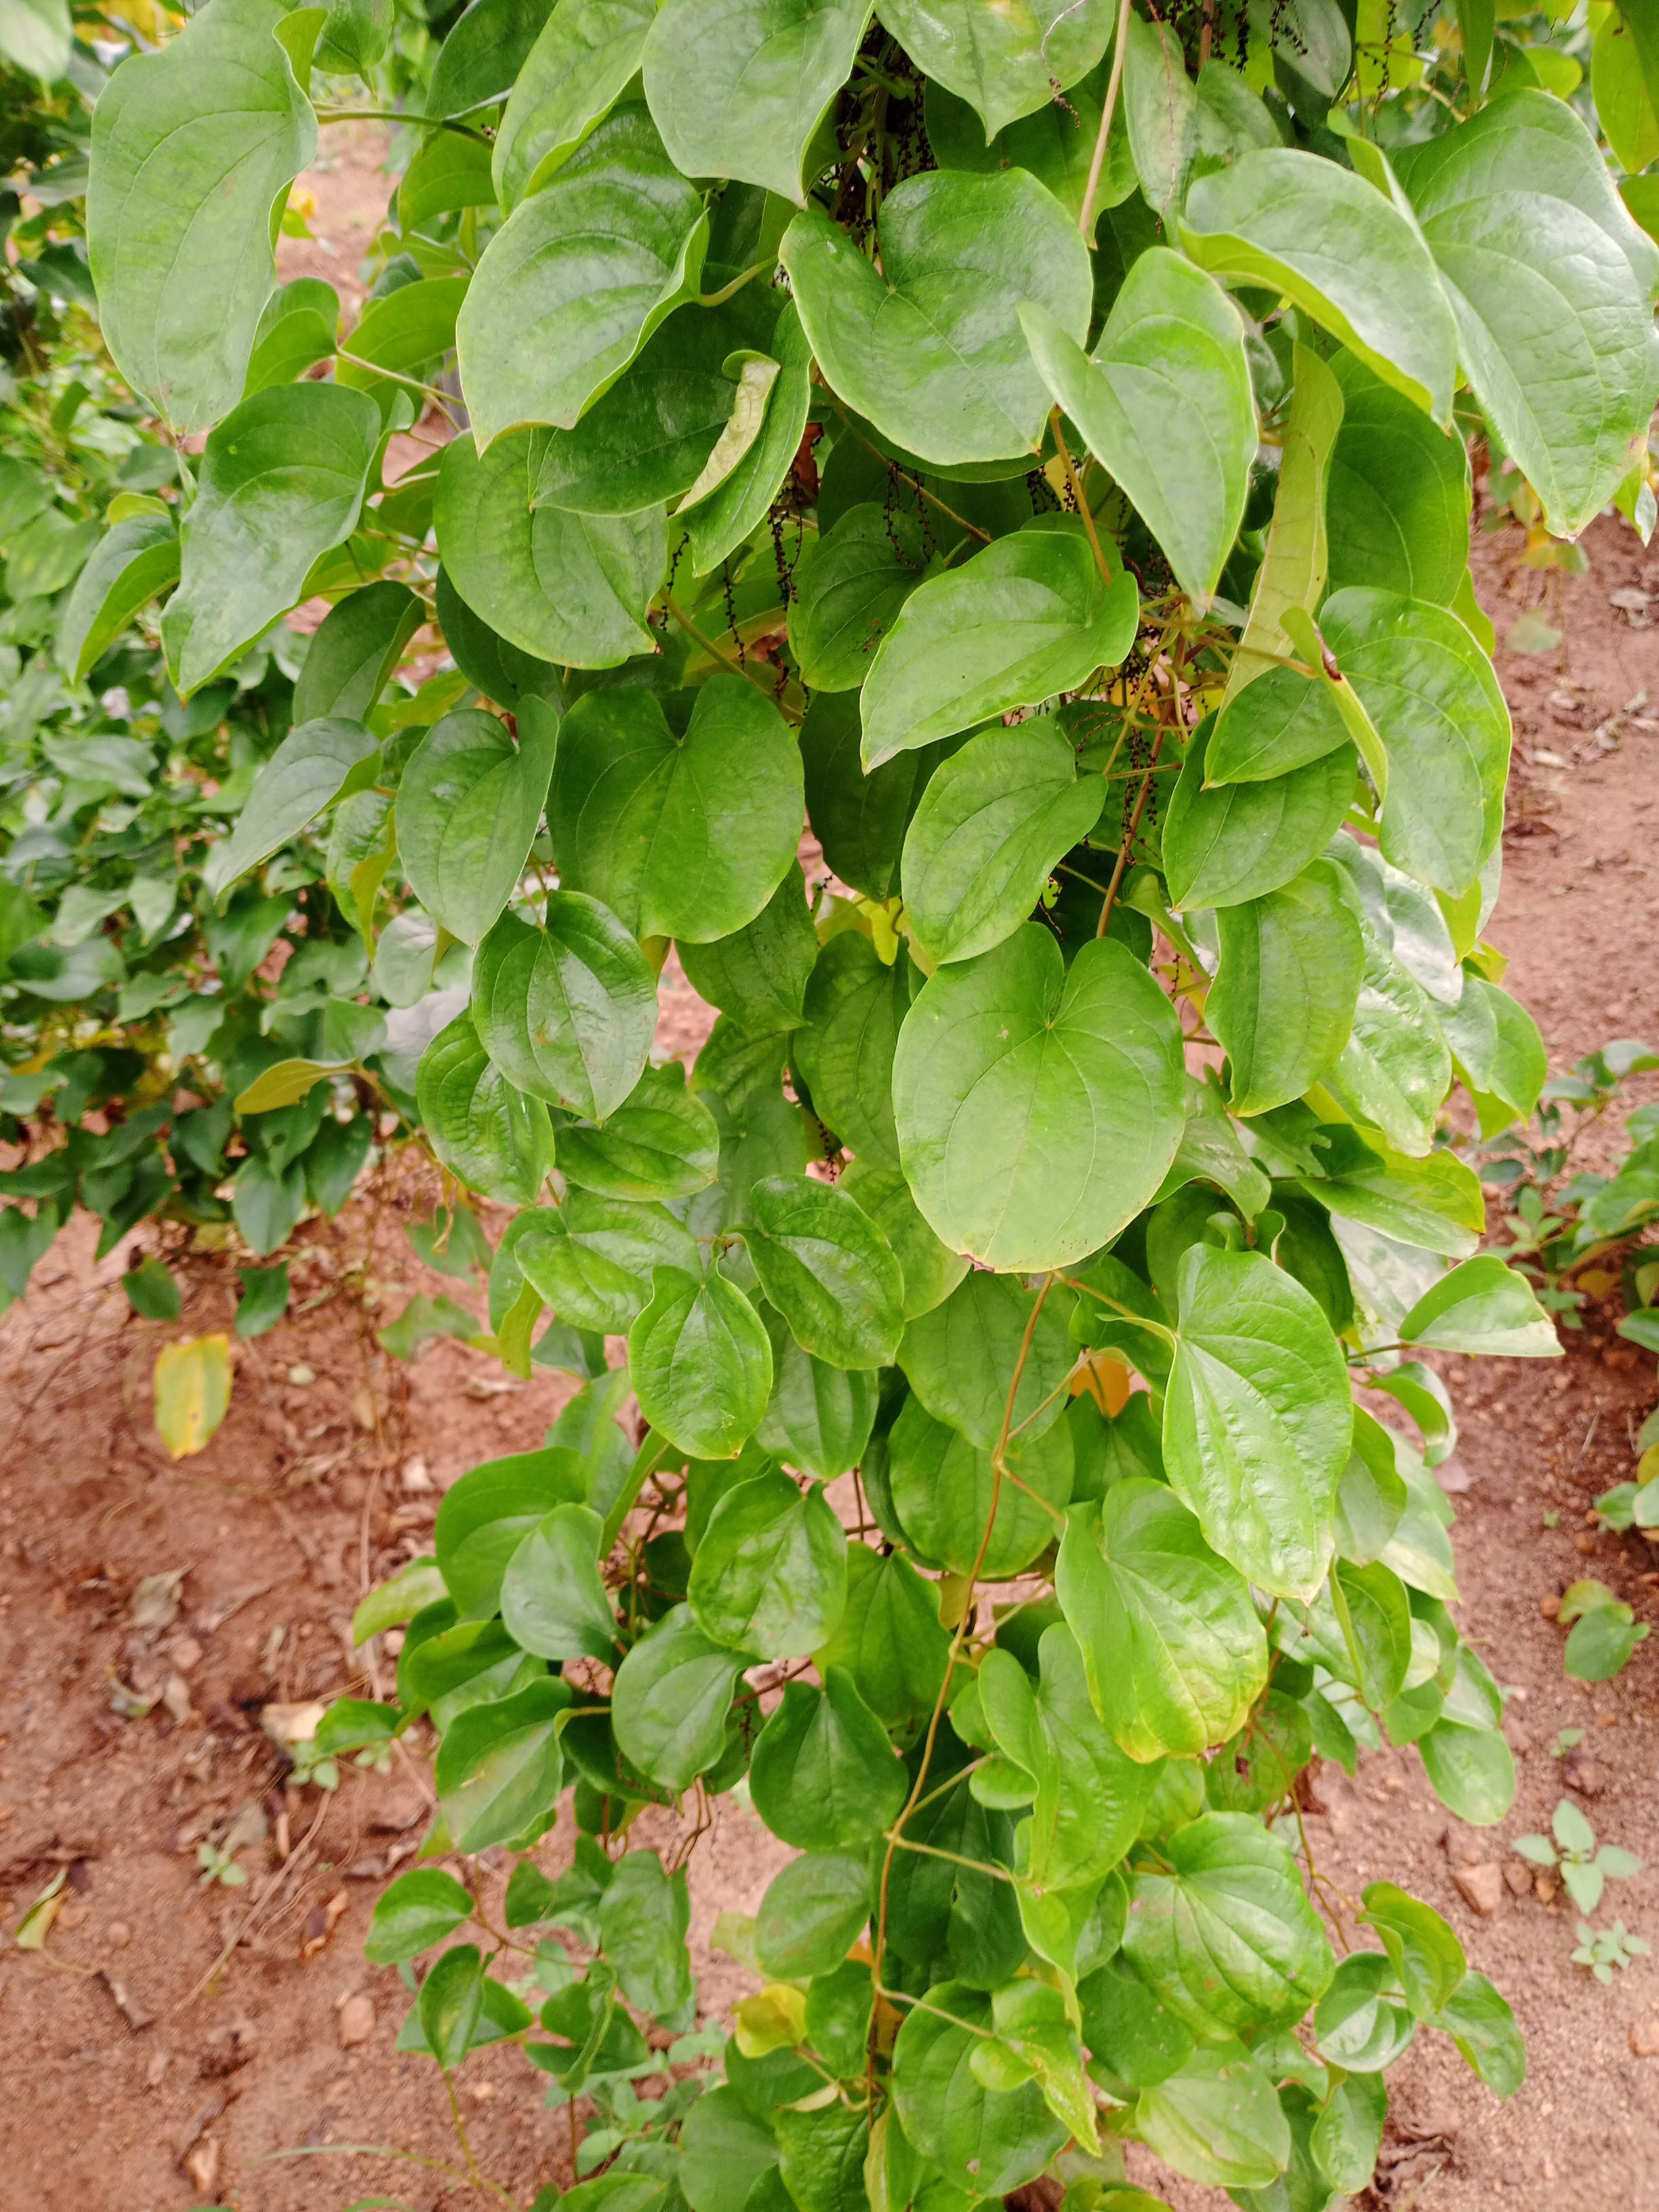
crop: yam
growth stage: vegetative
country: Nigeria
